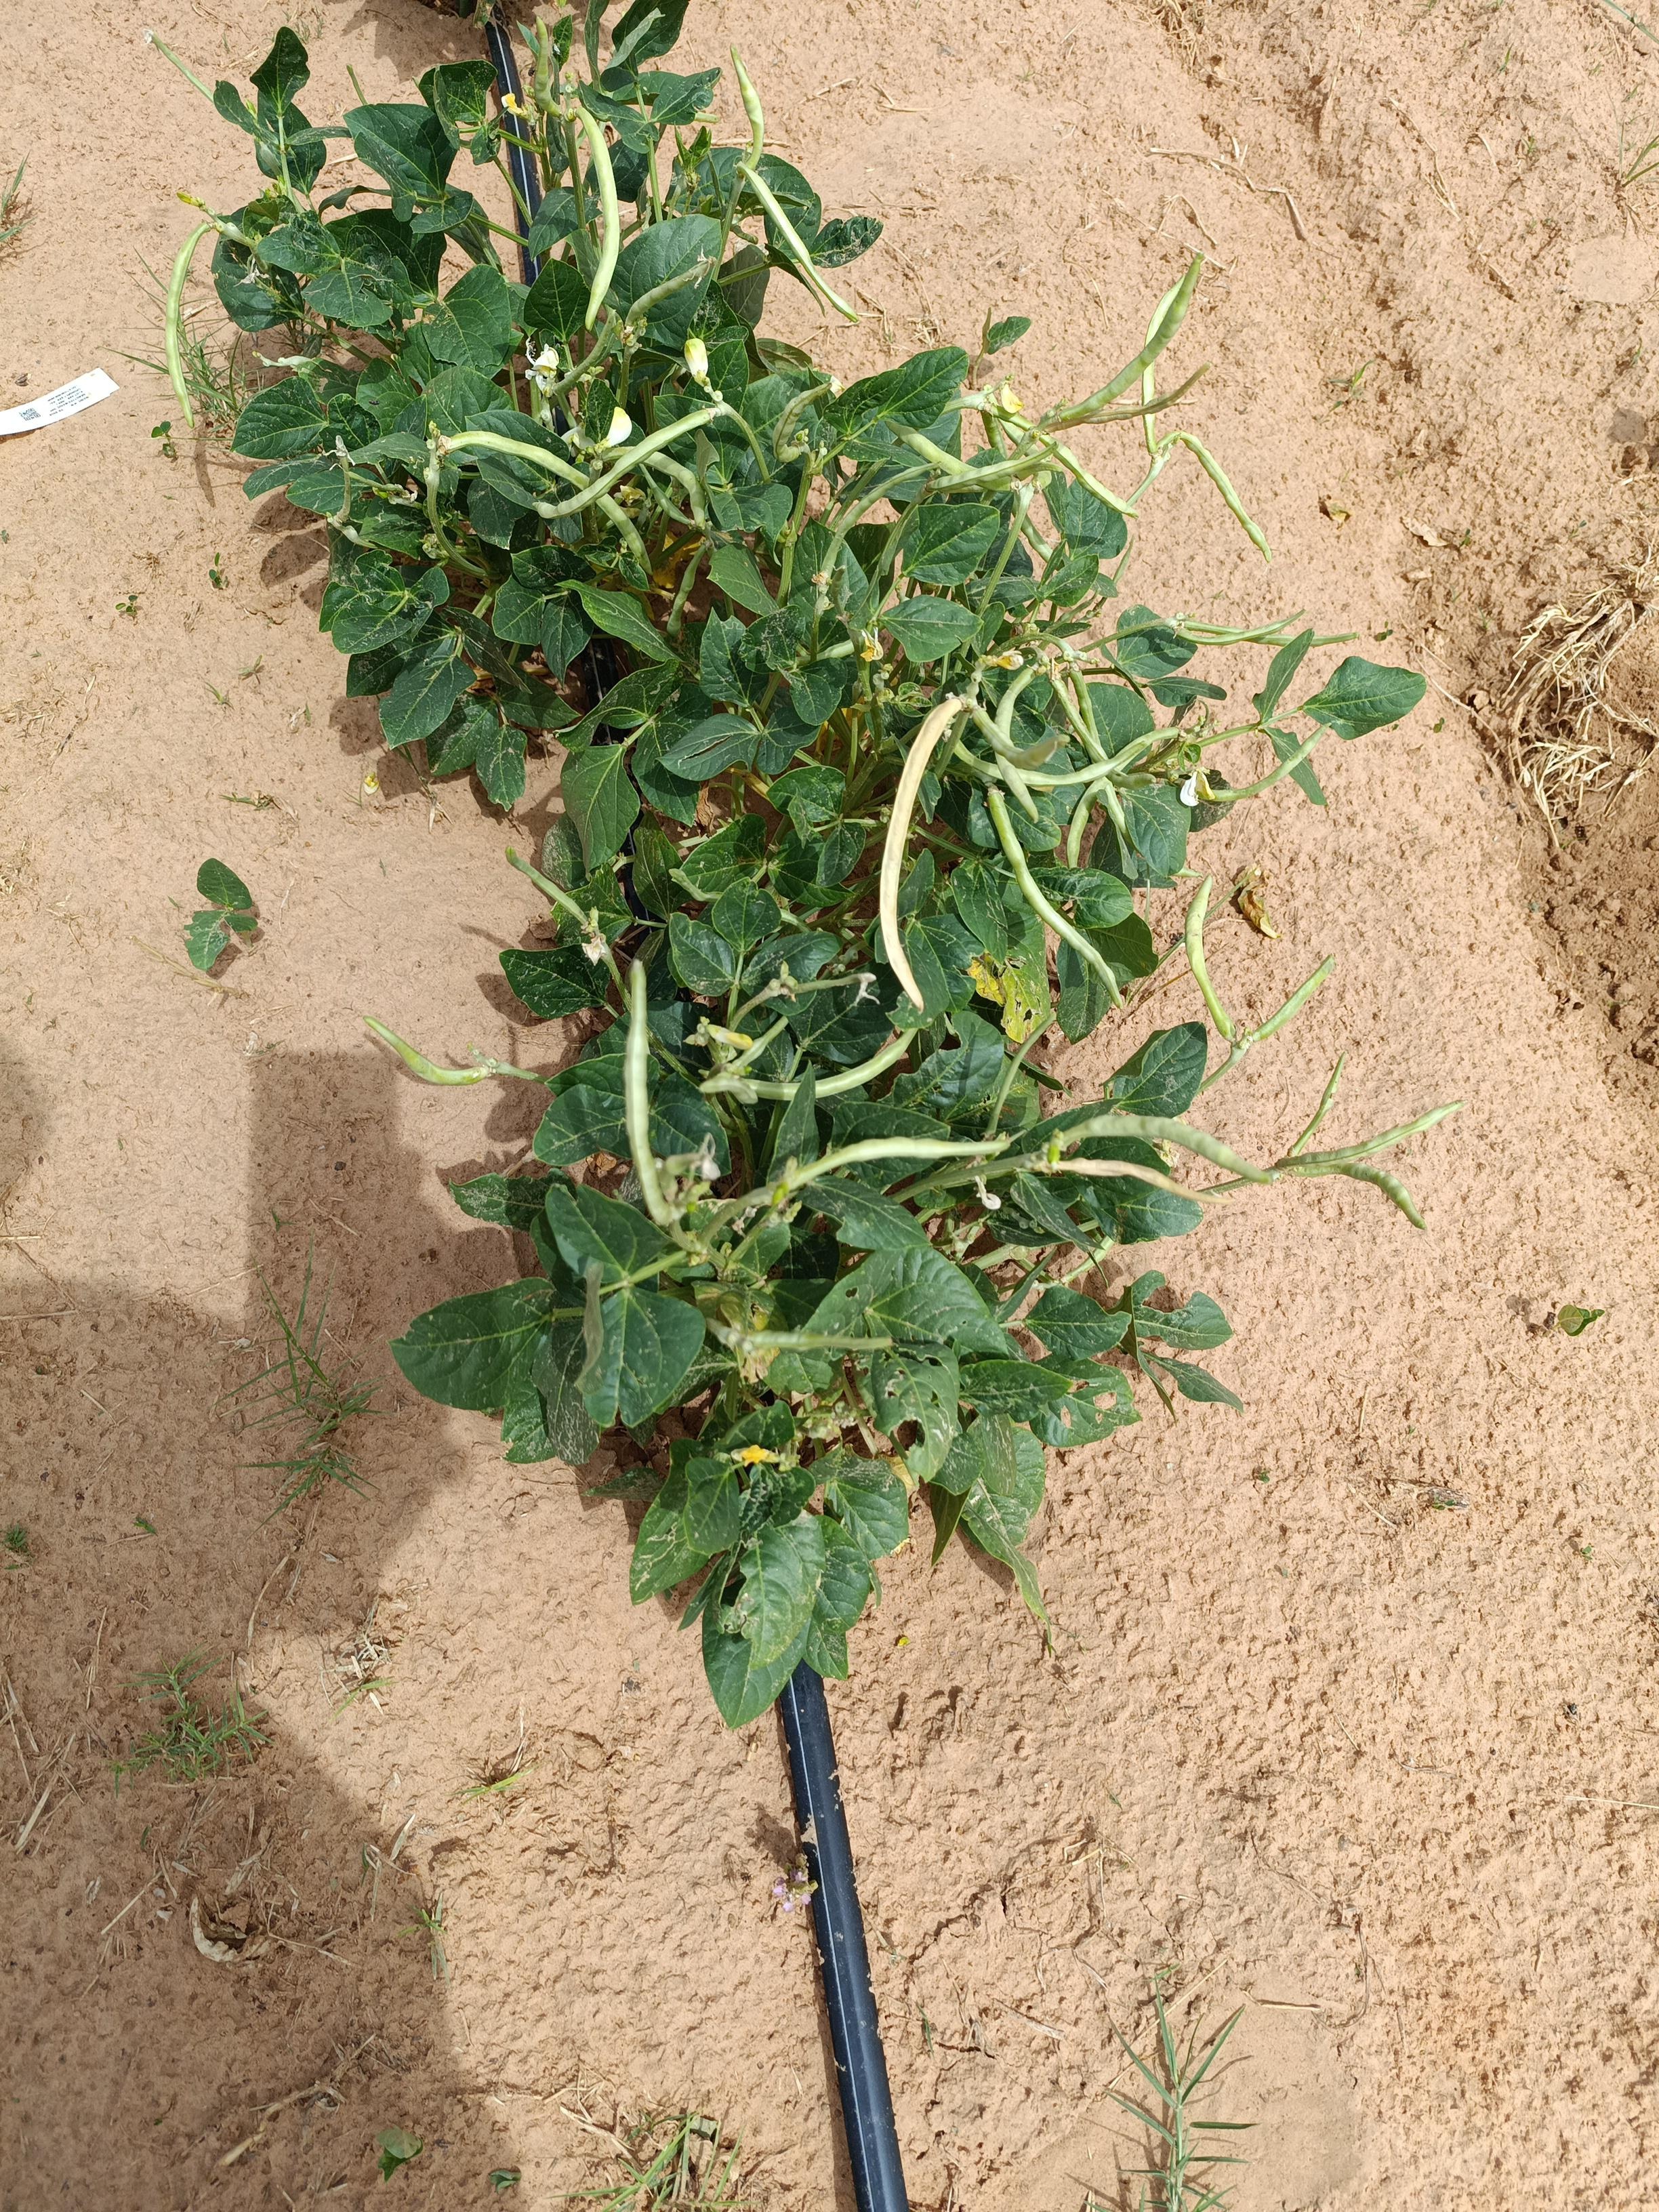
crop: cowpea
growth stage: development pod
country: Nigeria
